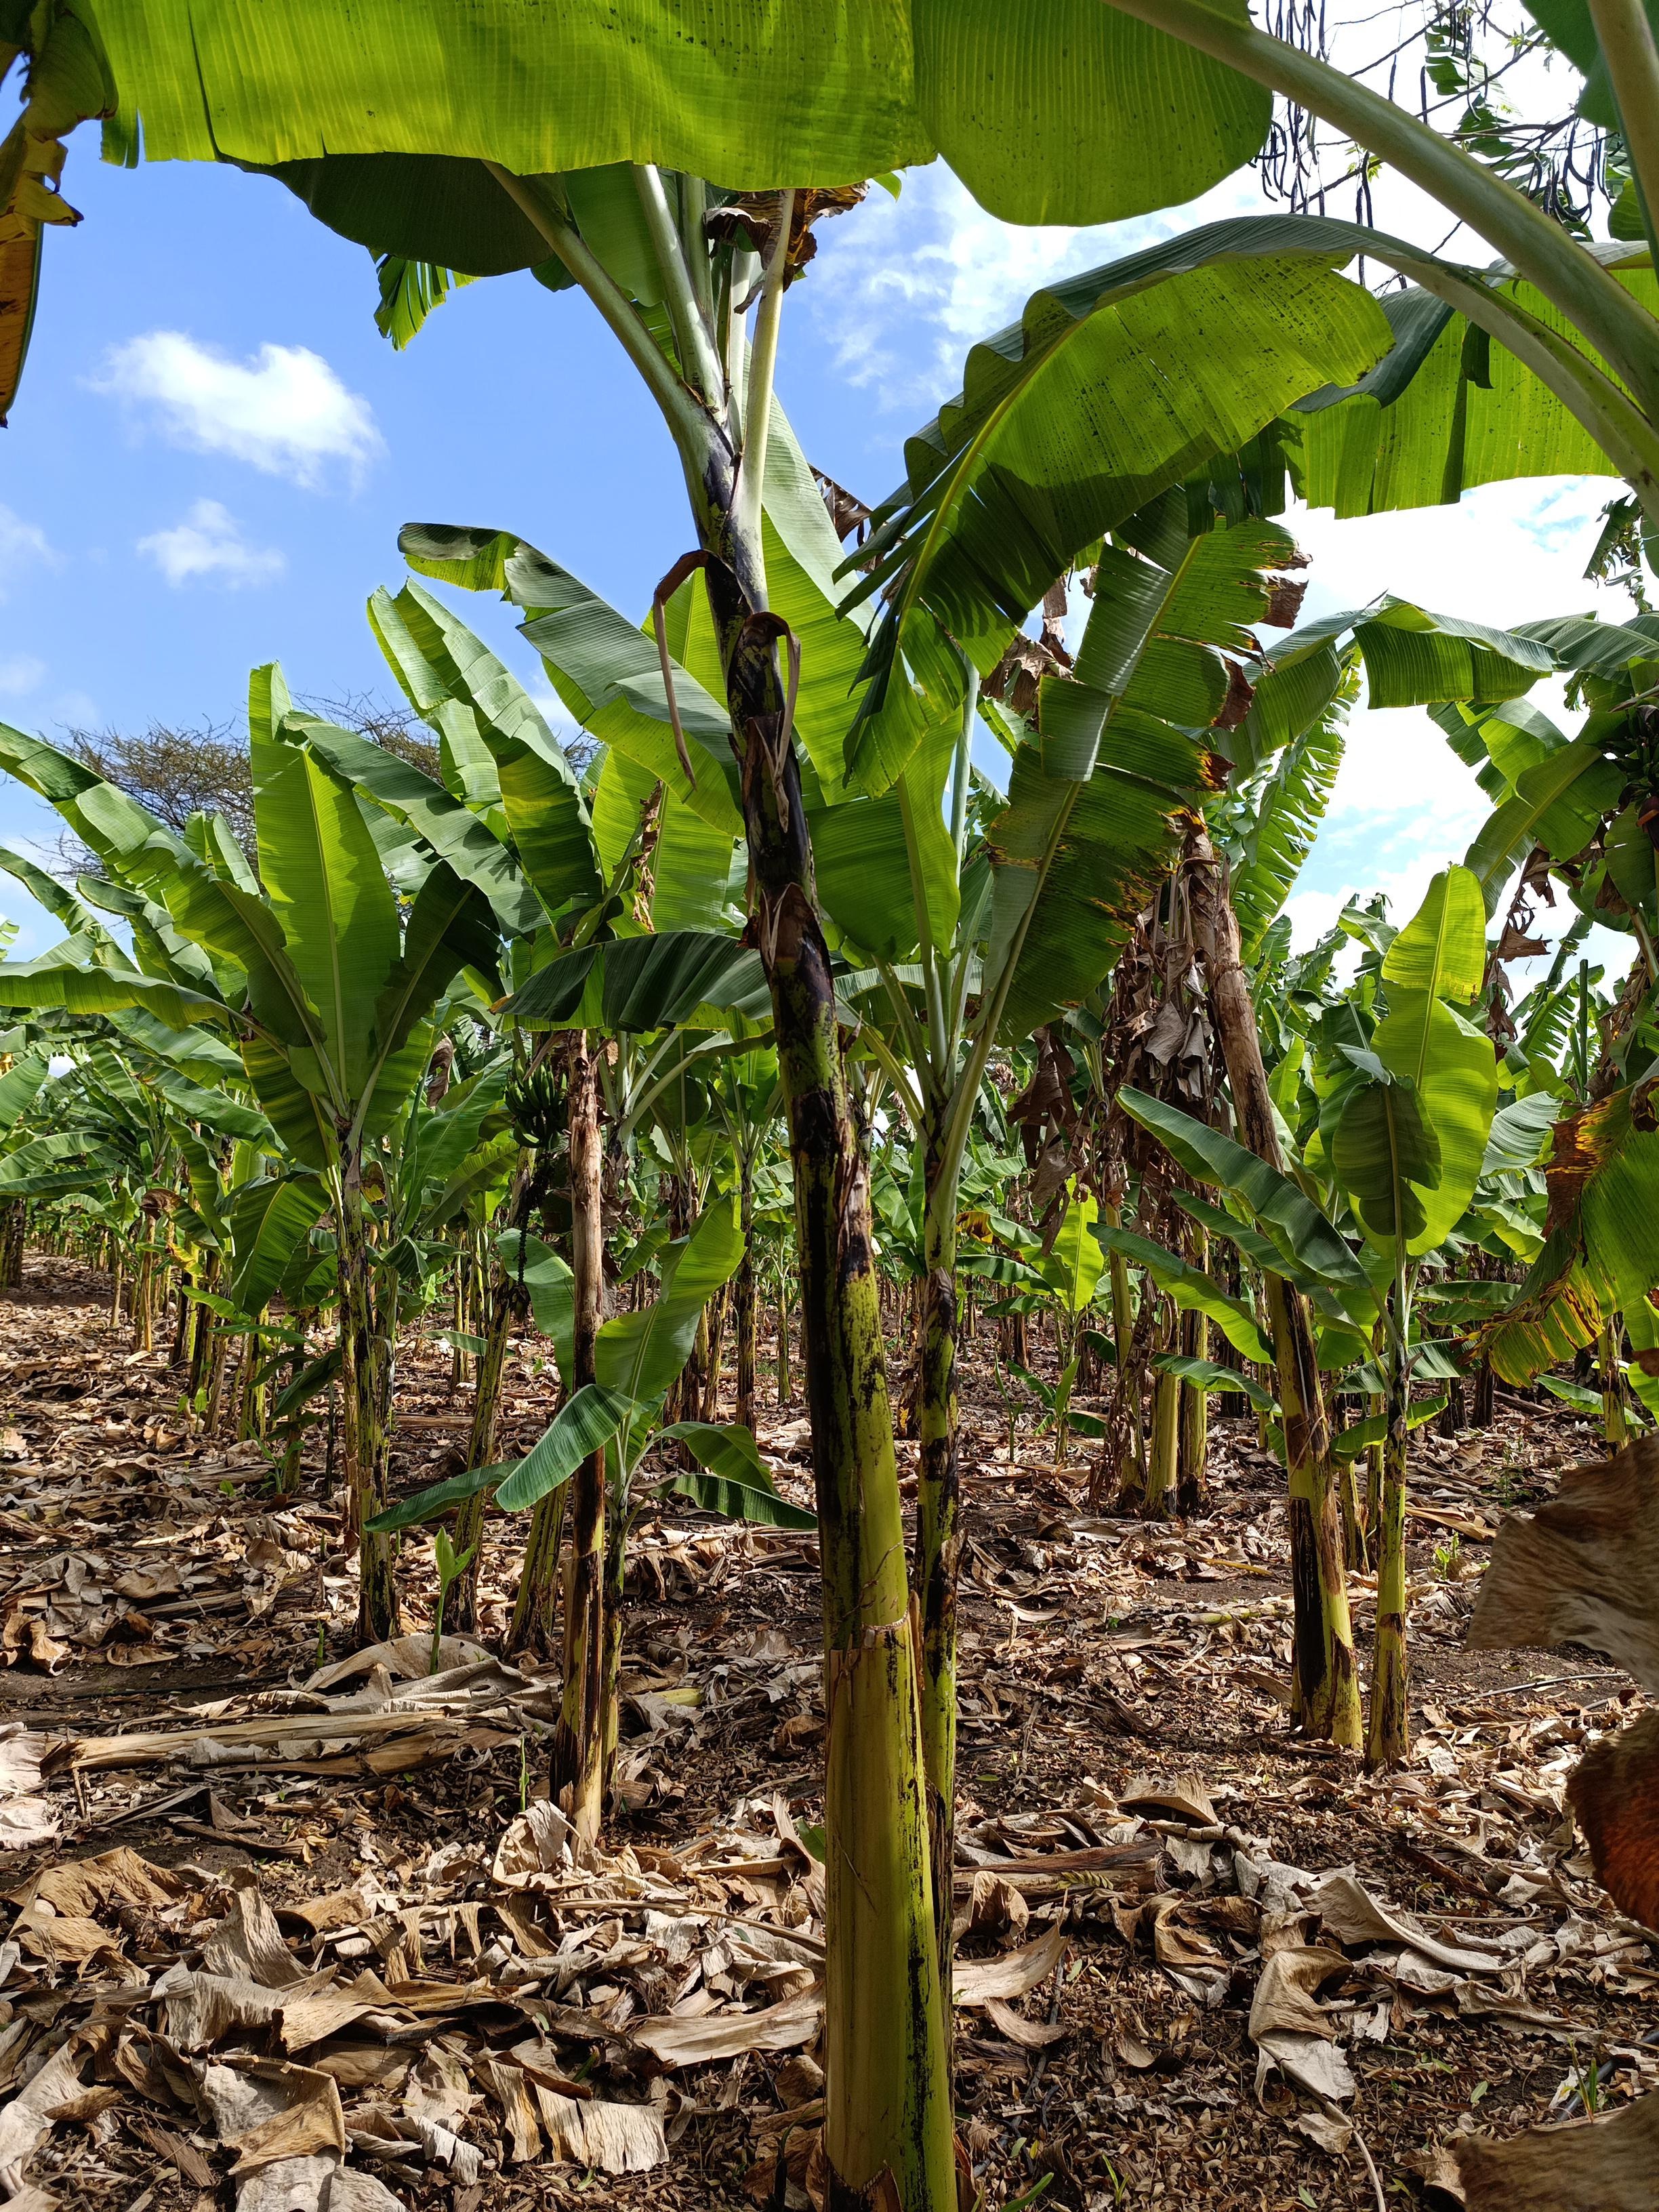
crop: banana
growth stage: vegetative
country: Tanzania
